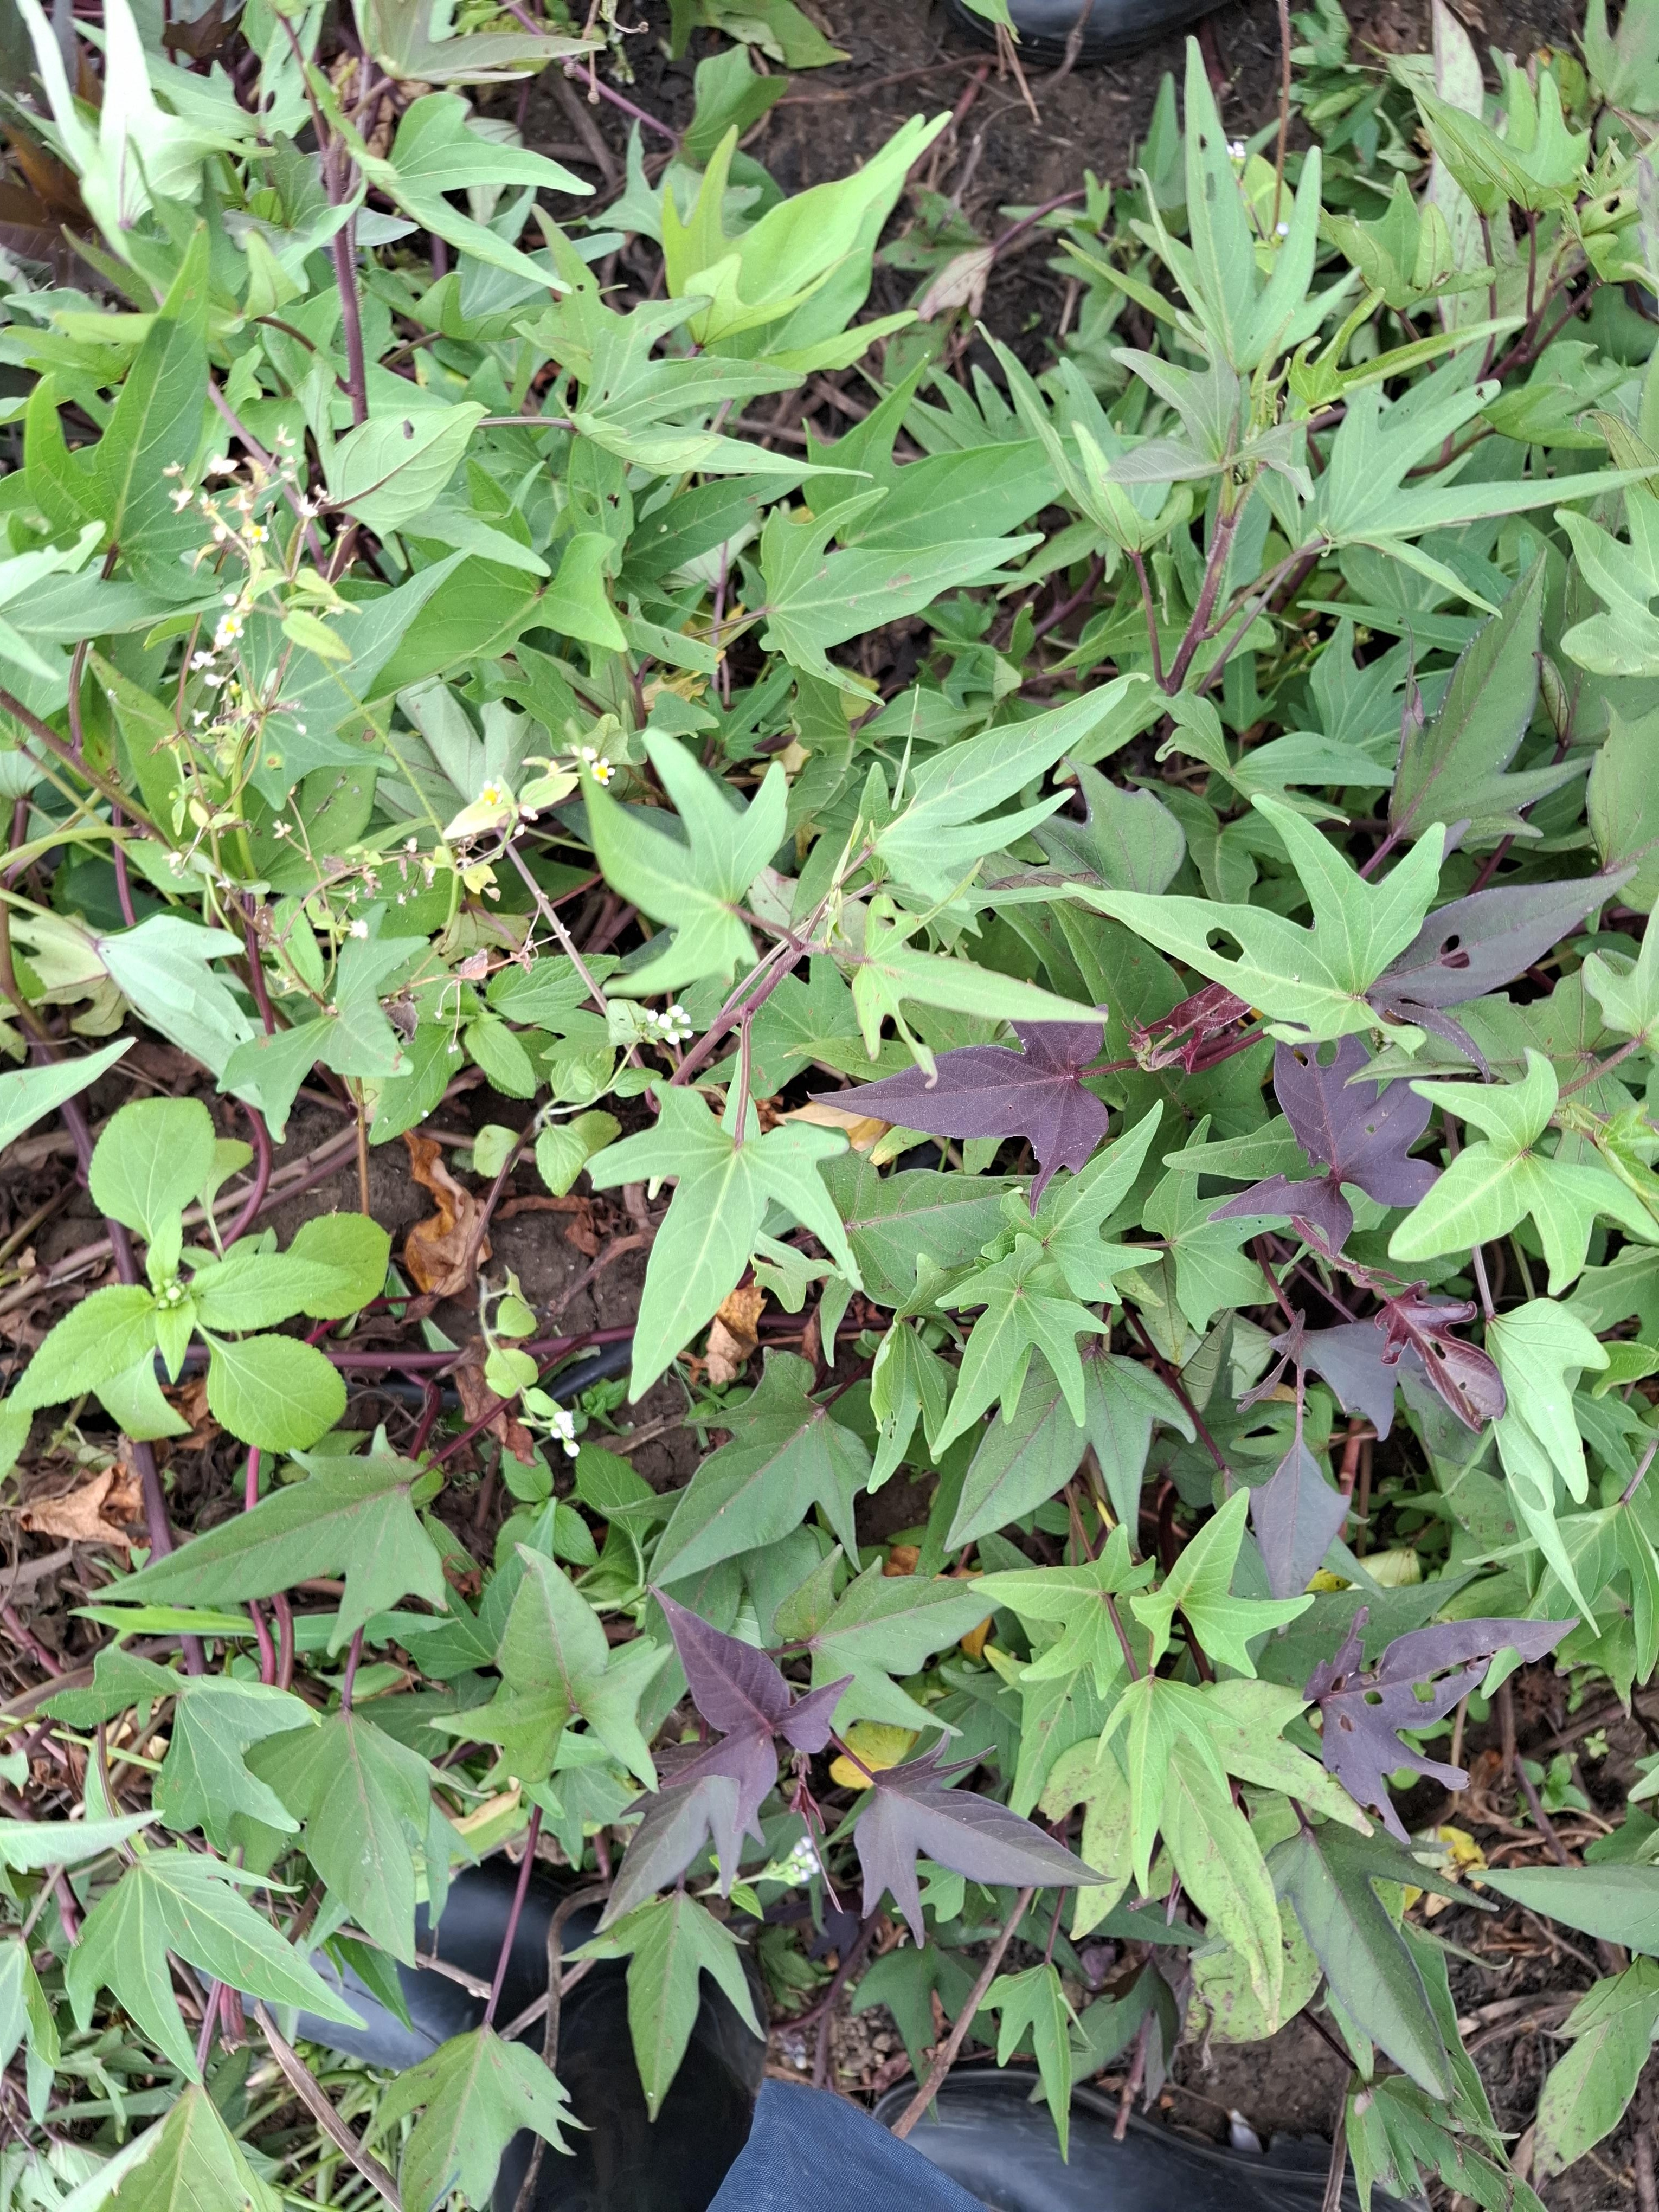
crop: sweet potato
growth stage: vegetative
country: Tanzania
